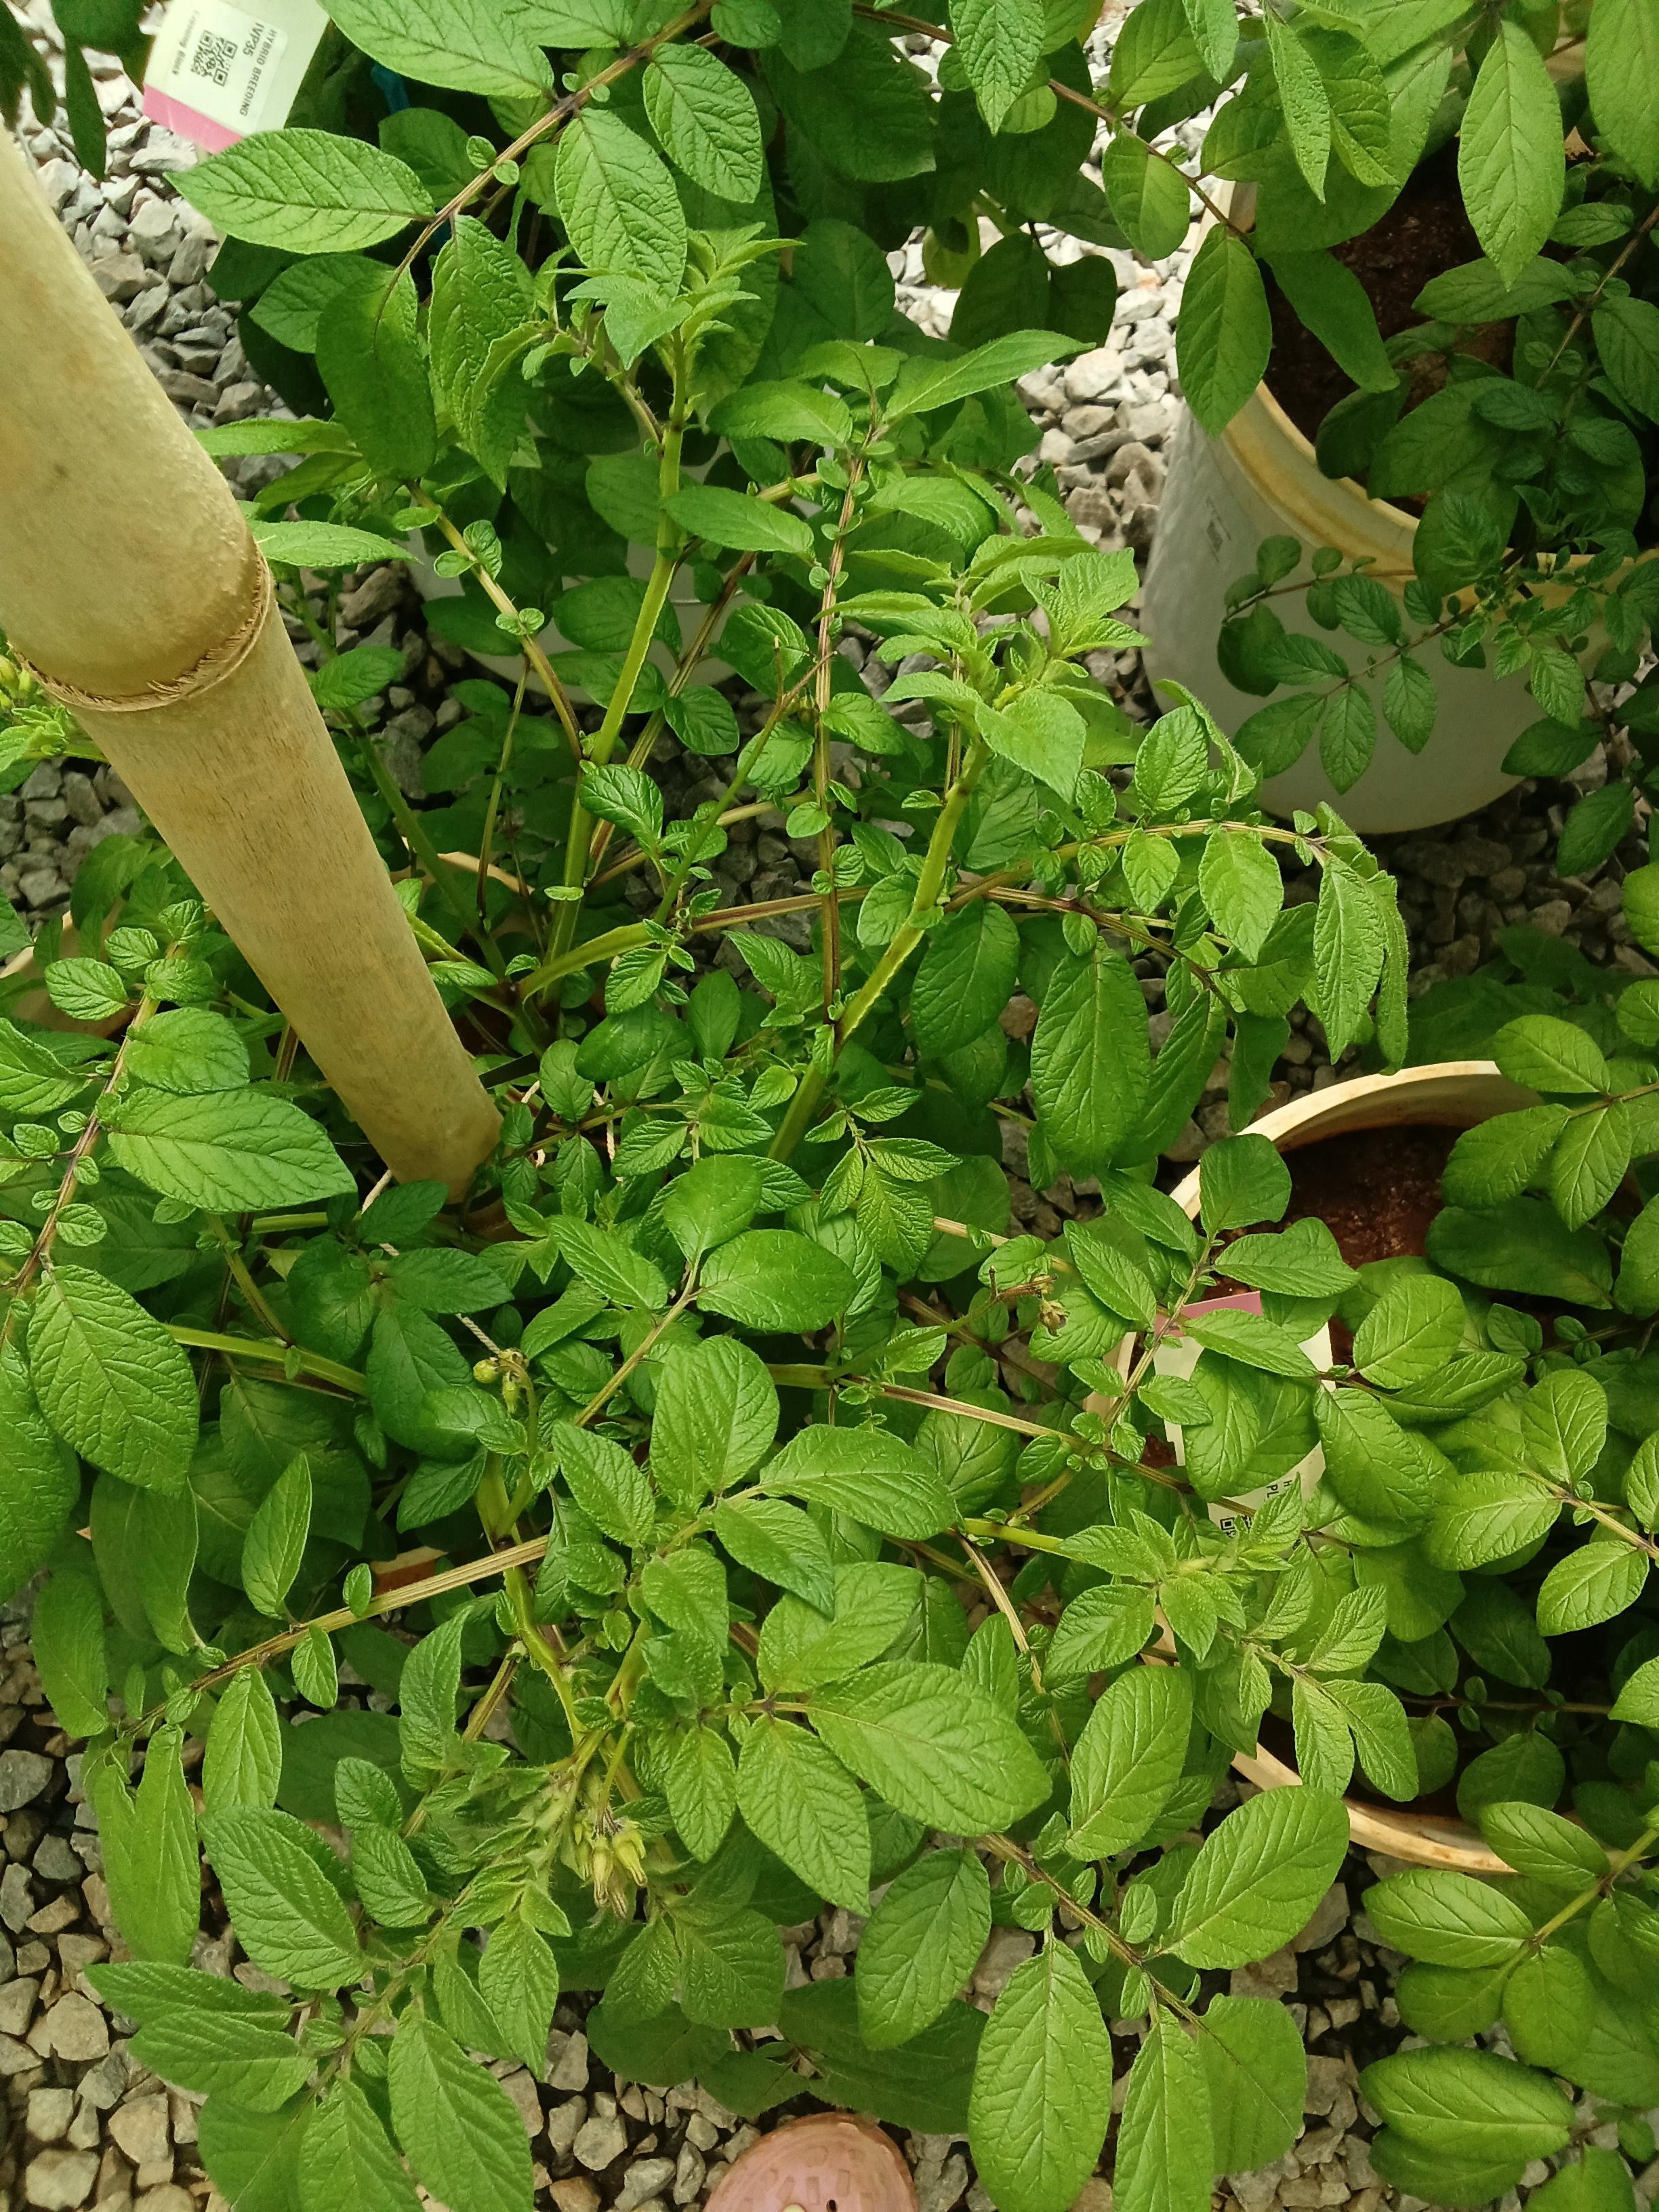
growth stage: flowering
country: Kenya
